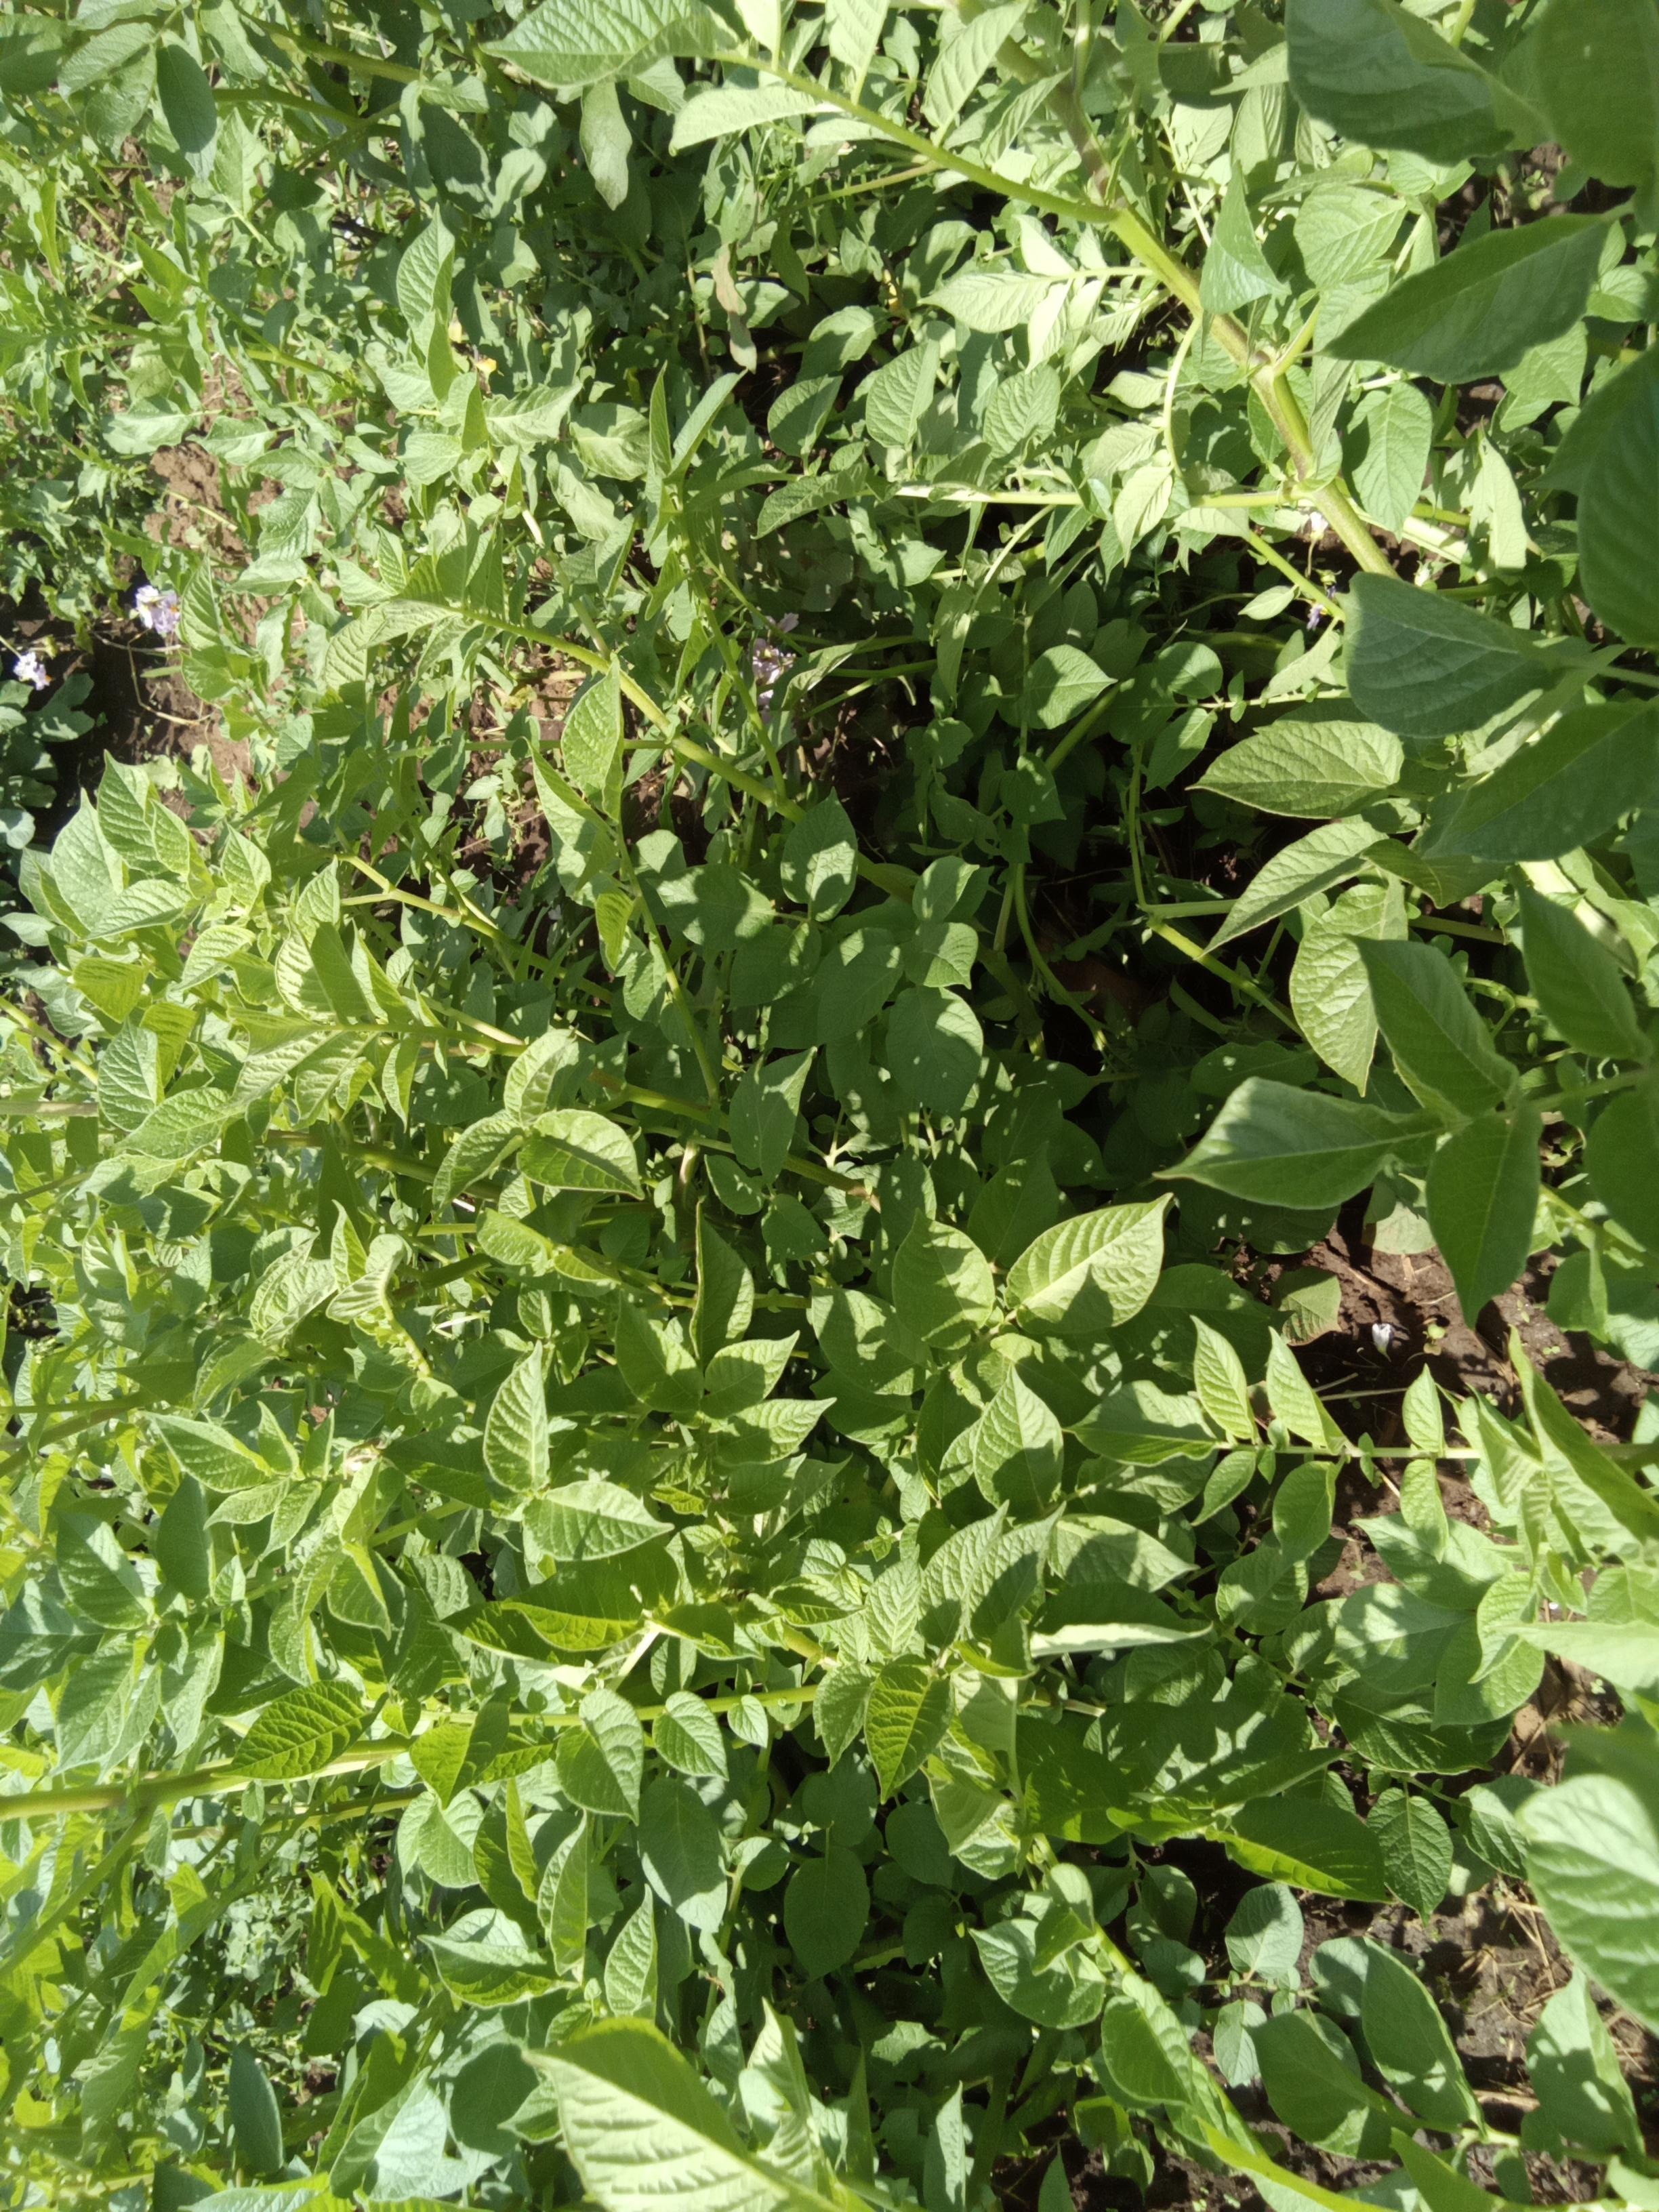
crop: potato
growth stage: flowering
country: Kenya
